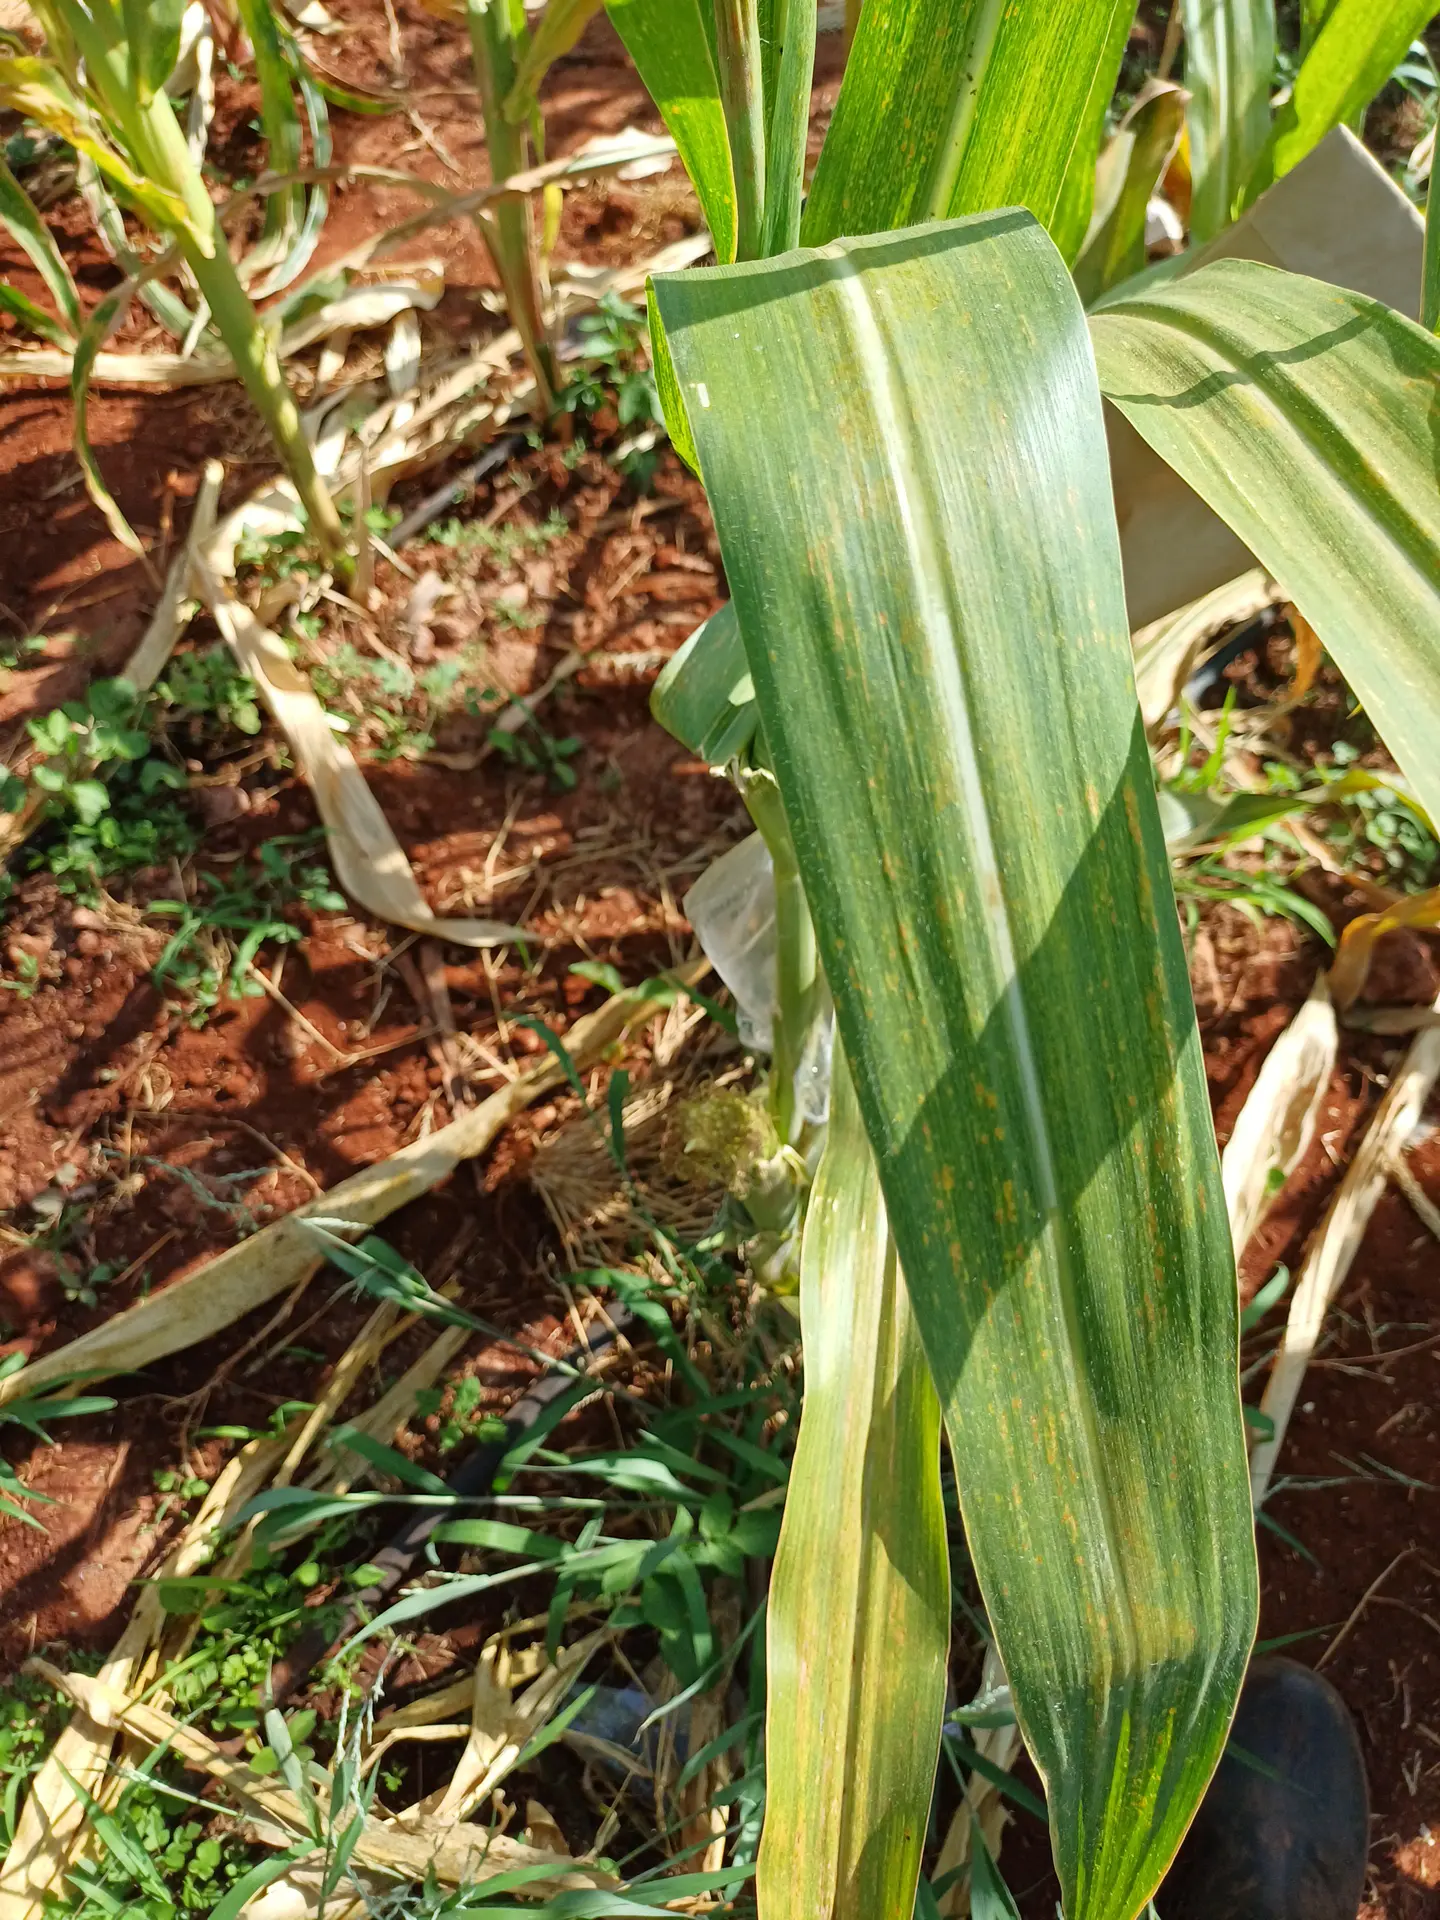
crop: maize
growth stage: flowering
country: Kenya
